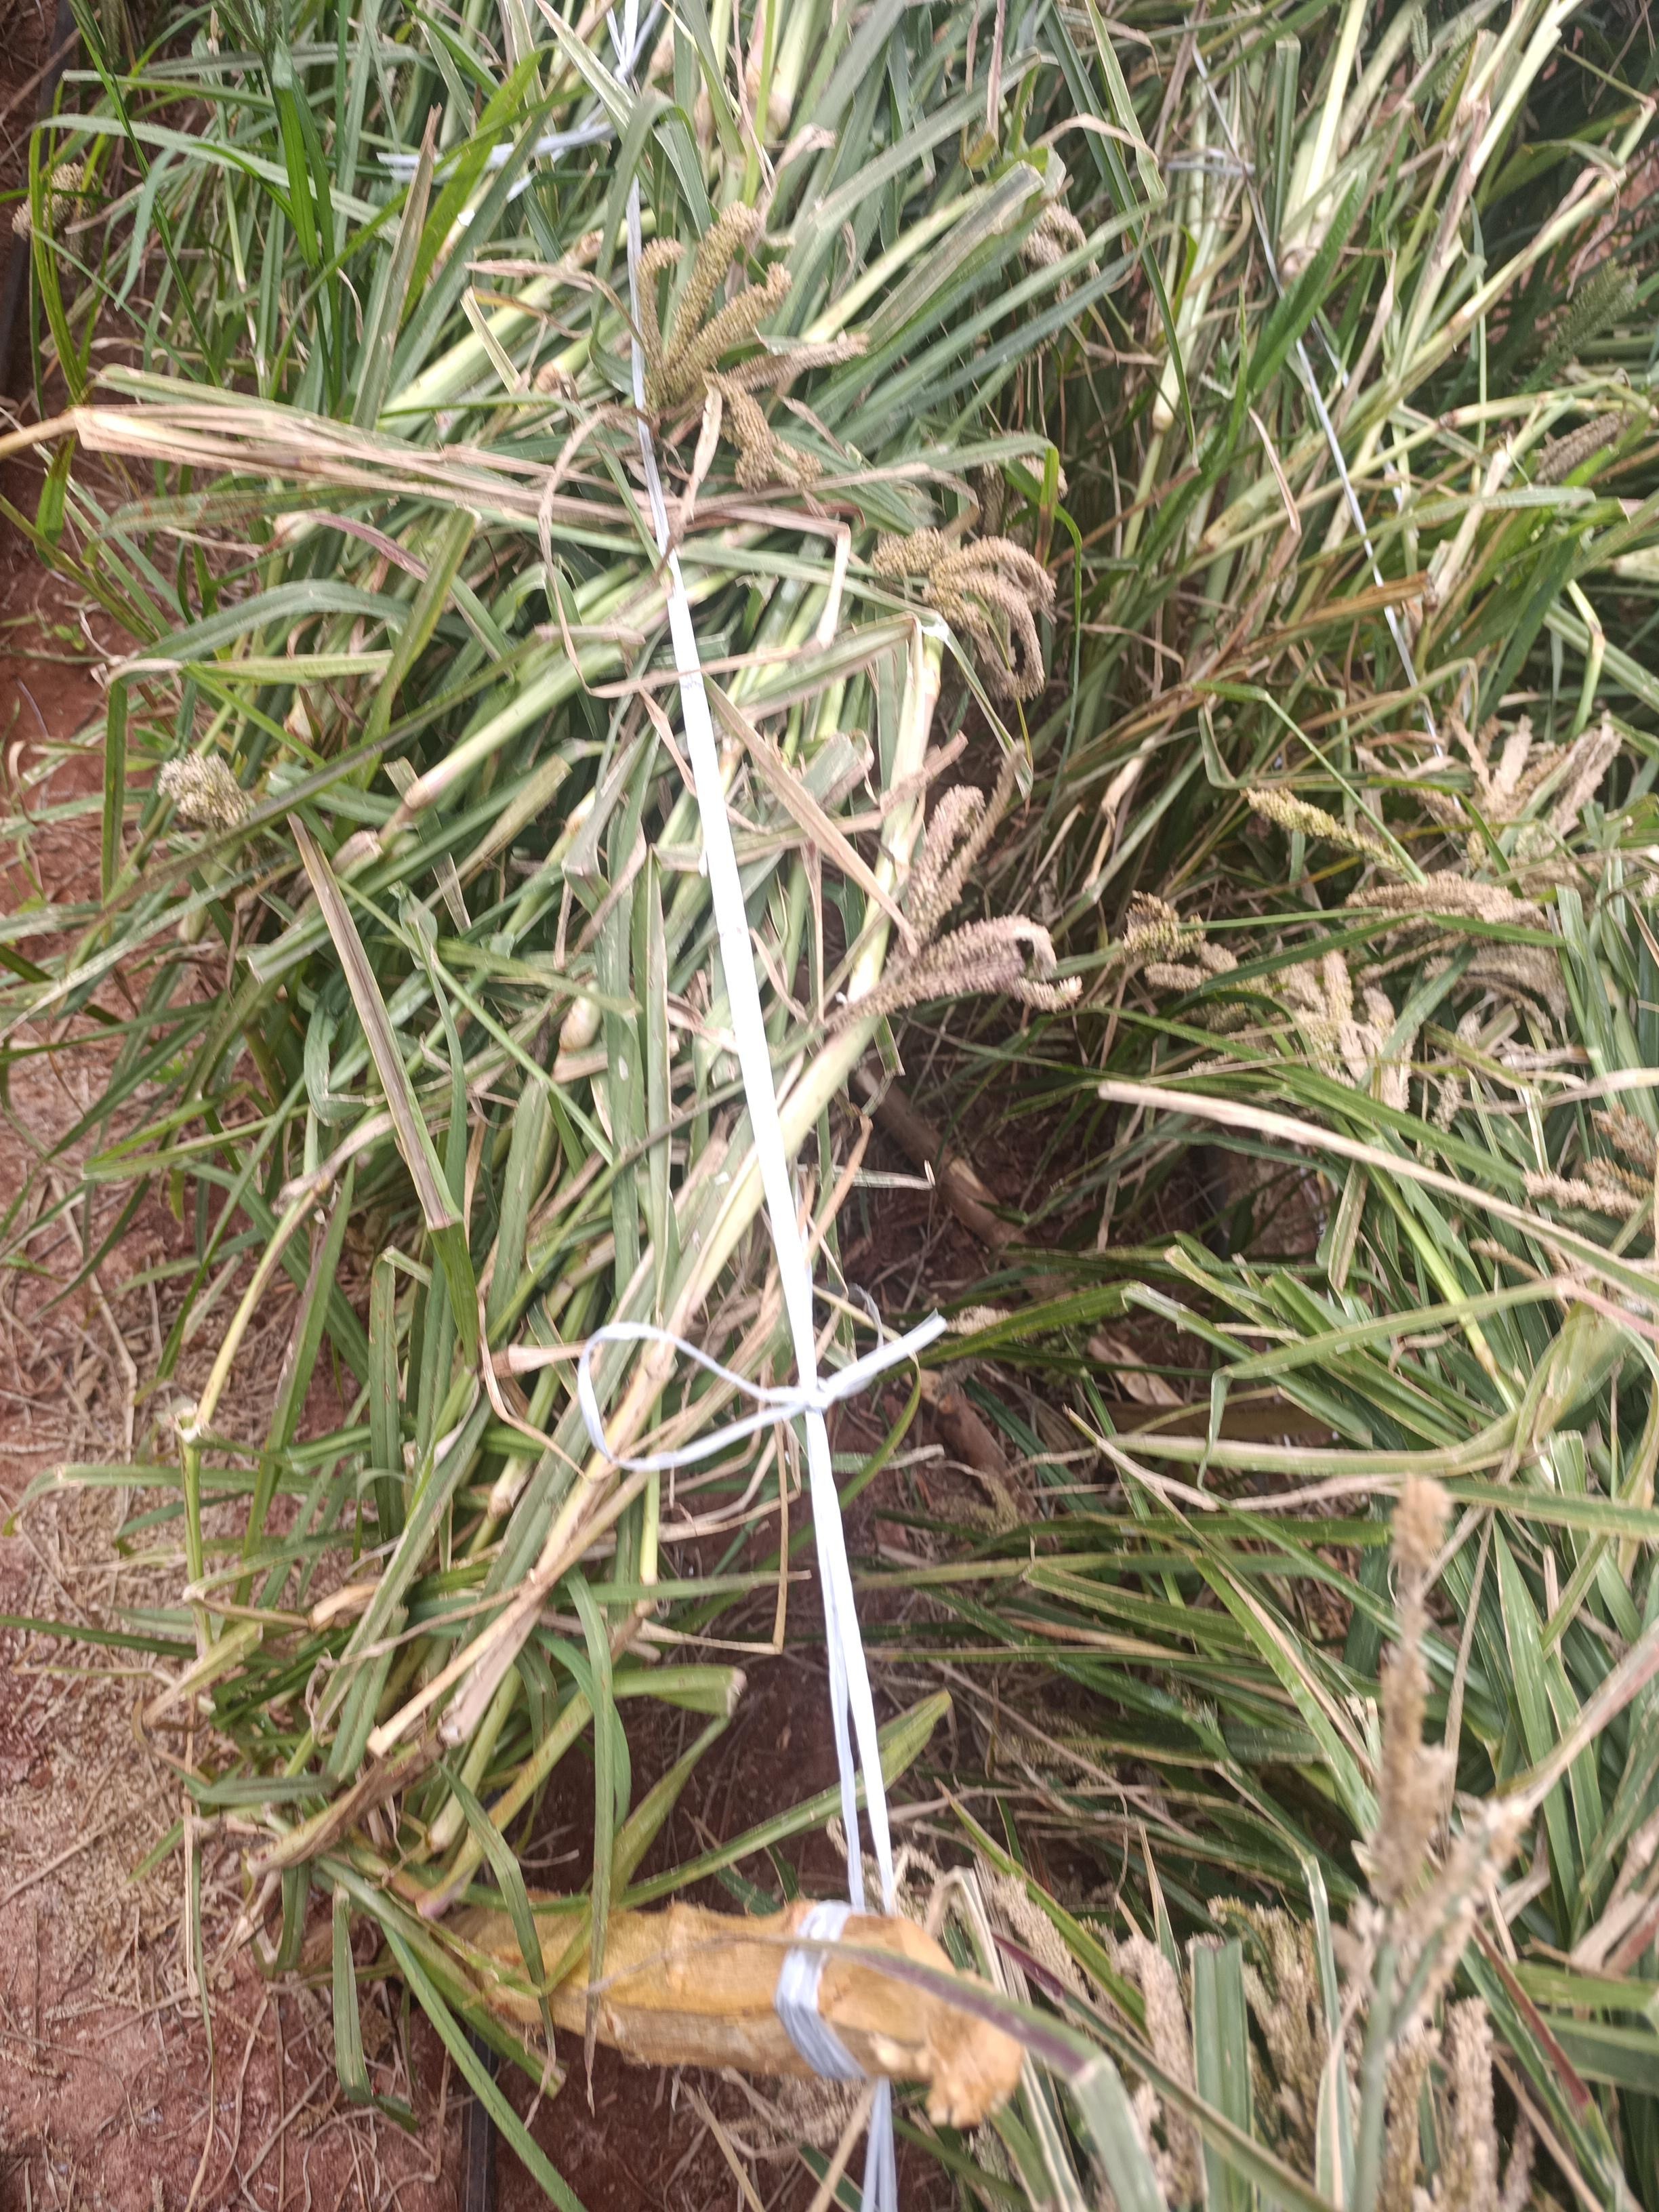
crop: finger millet
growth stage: filling grain
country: Kenya
